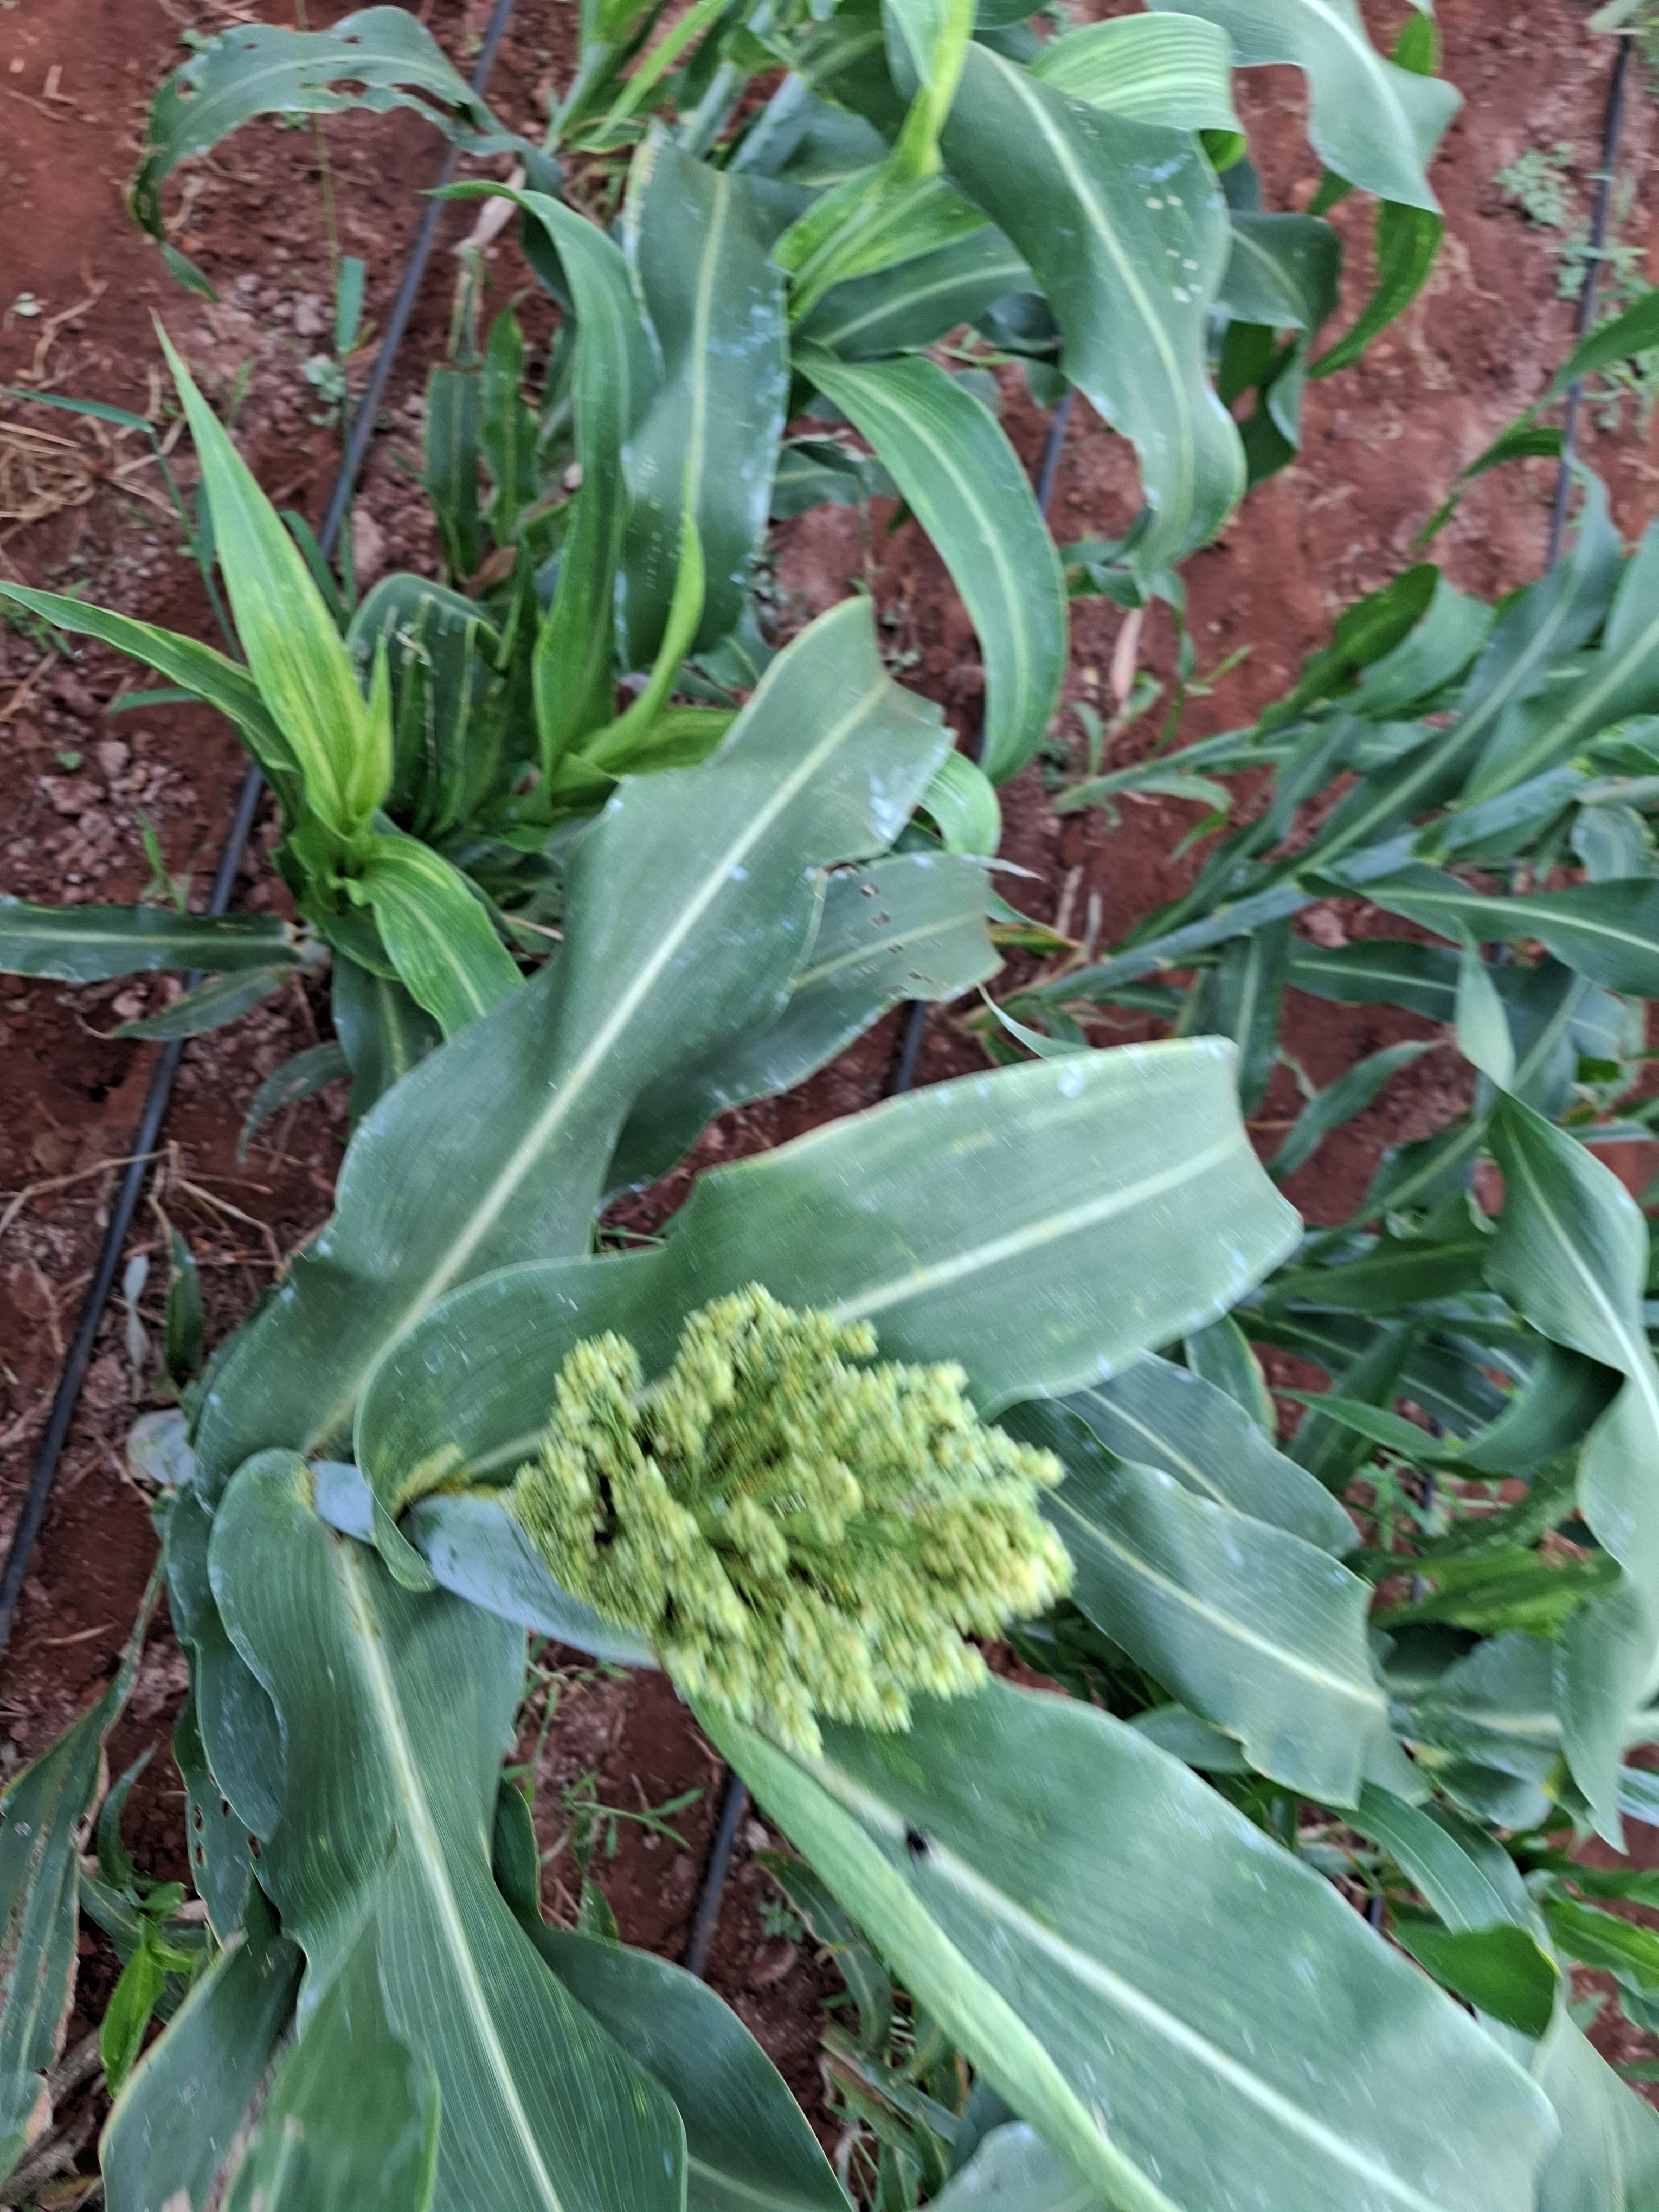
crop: sorghum
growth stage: heading tuber
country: Kenya
